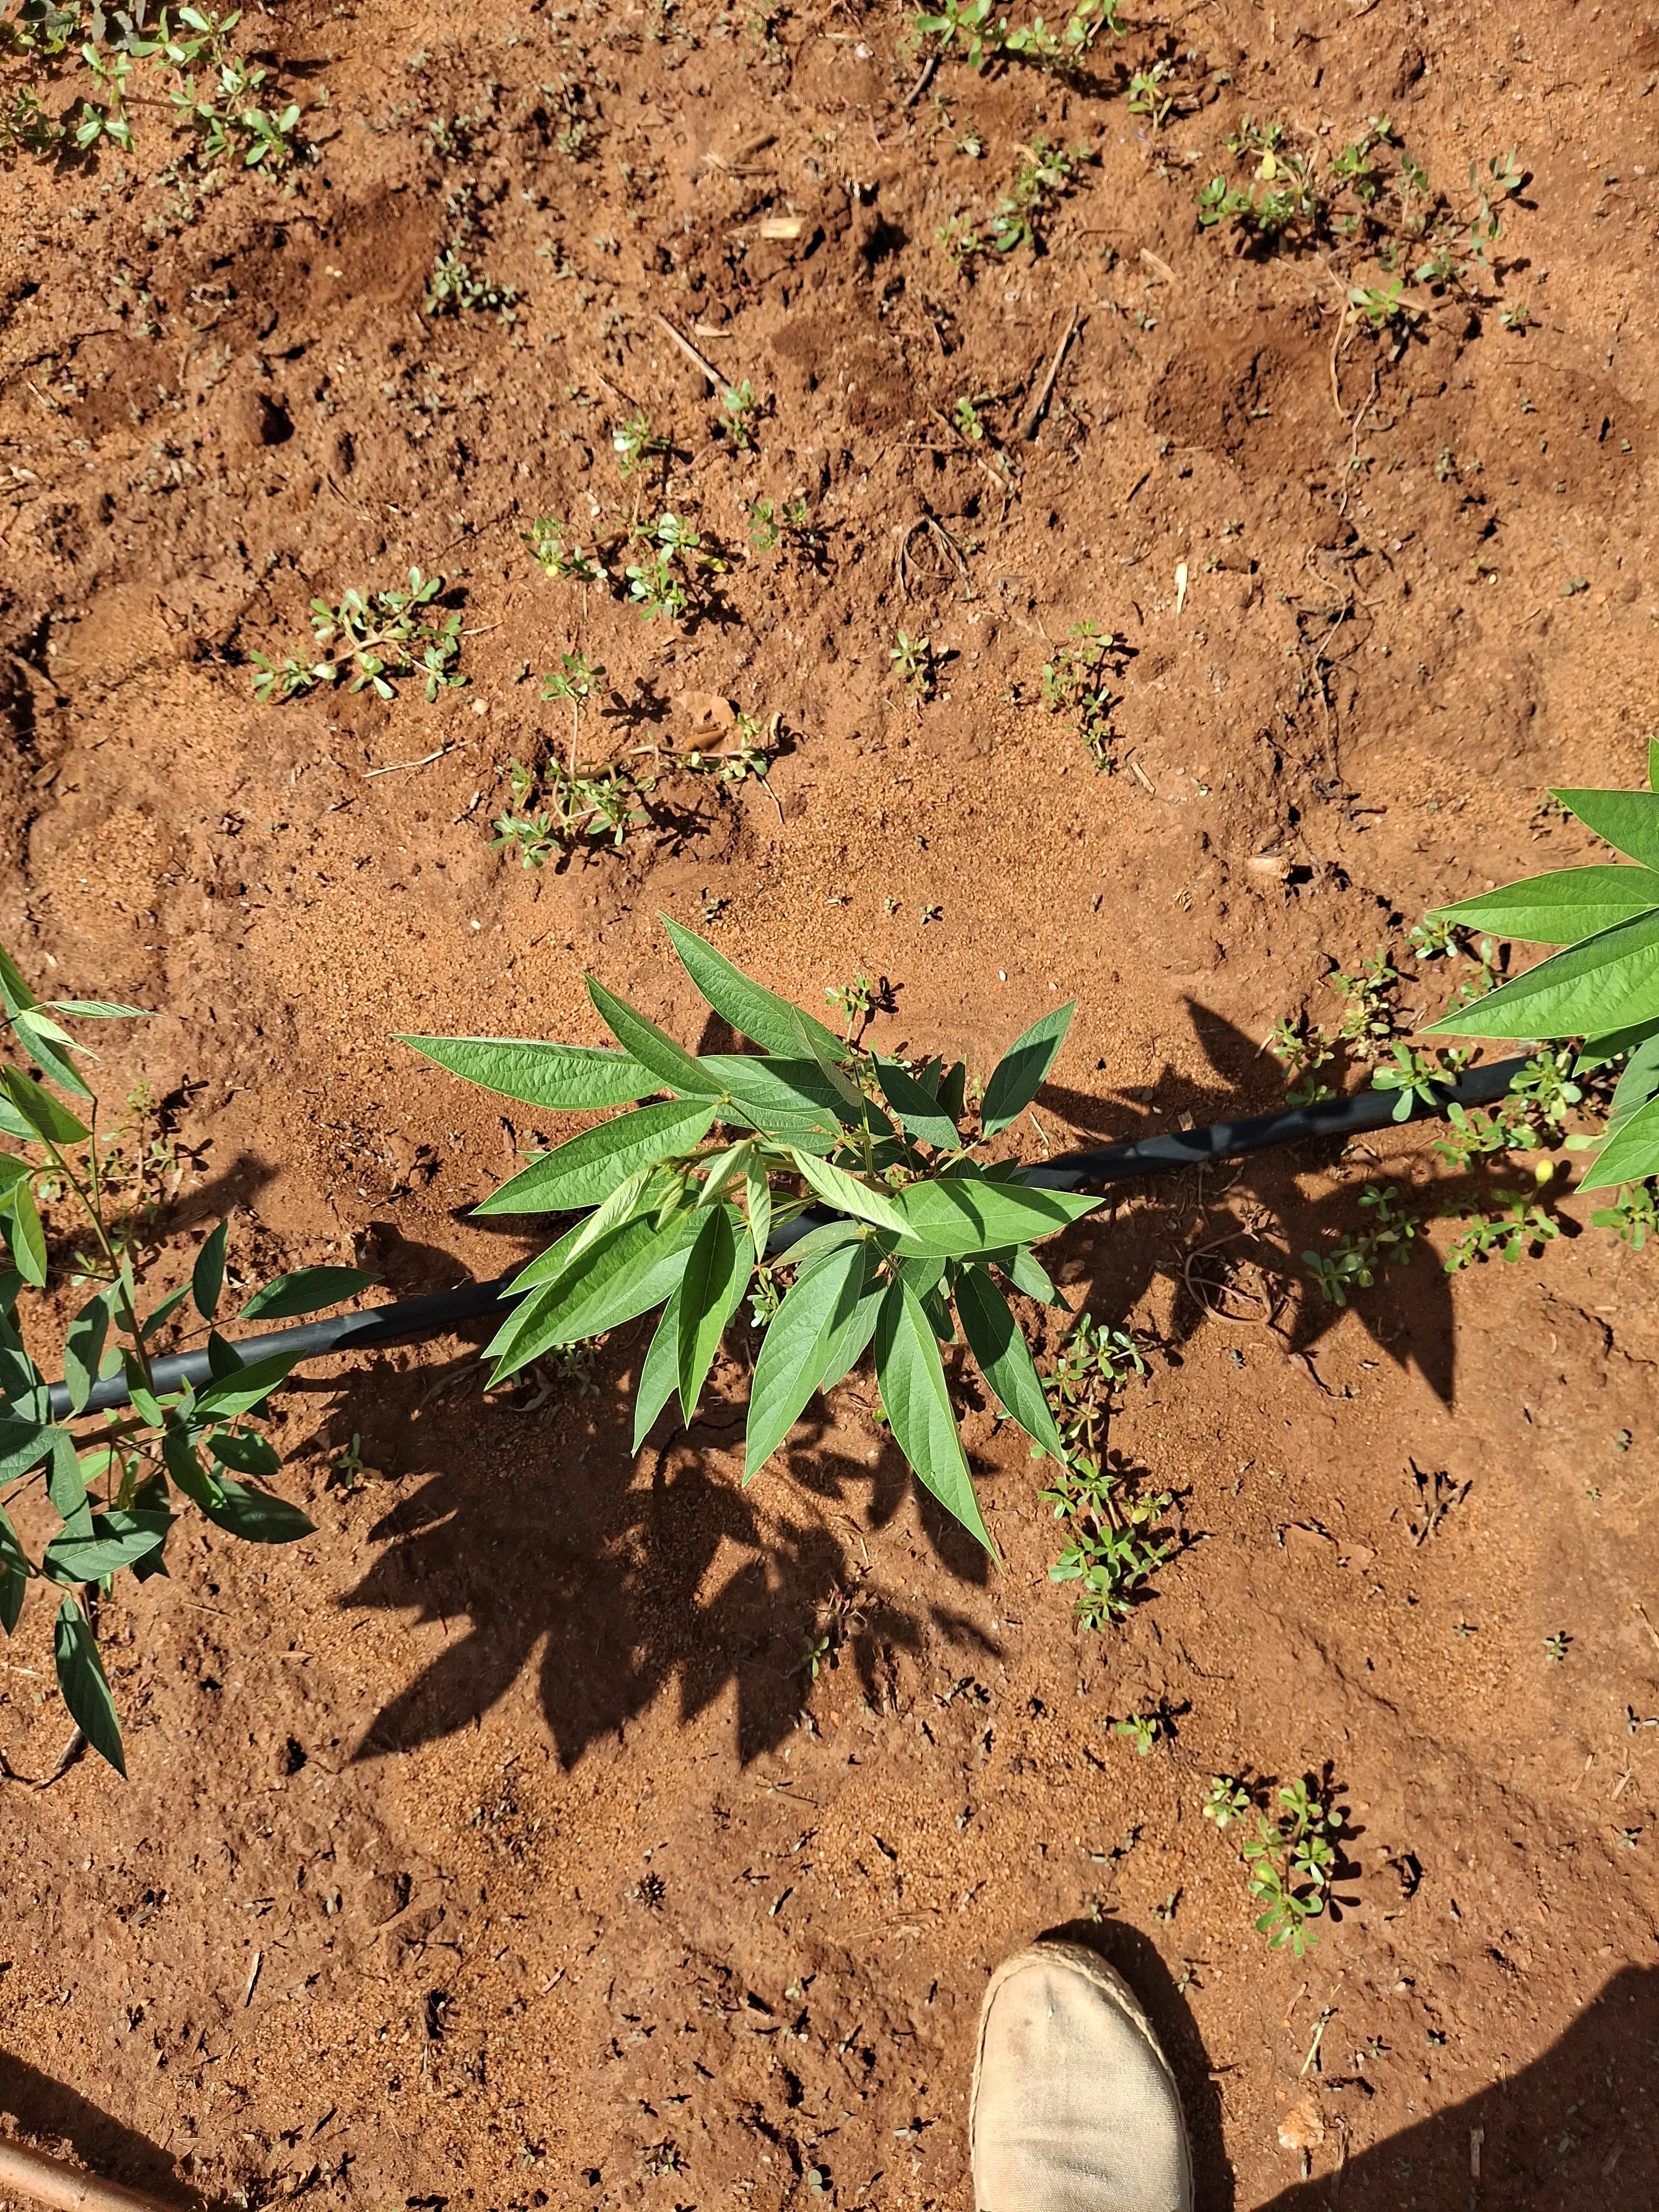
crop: pigeonpea
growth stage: vegetative
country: Kenya
